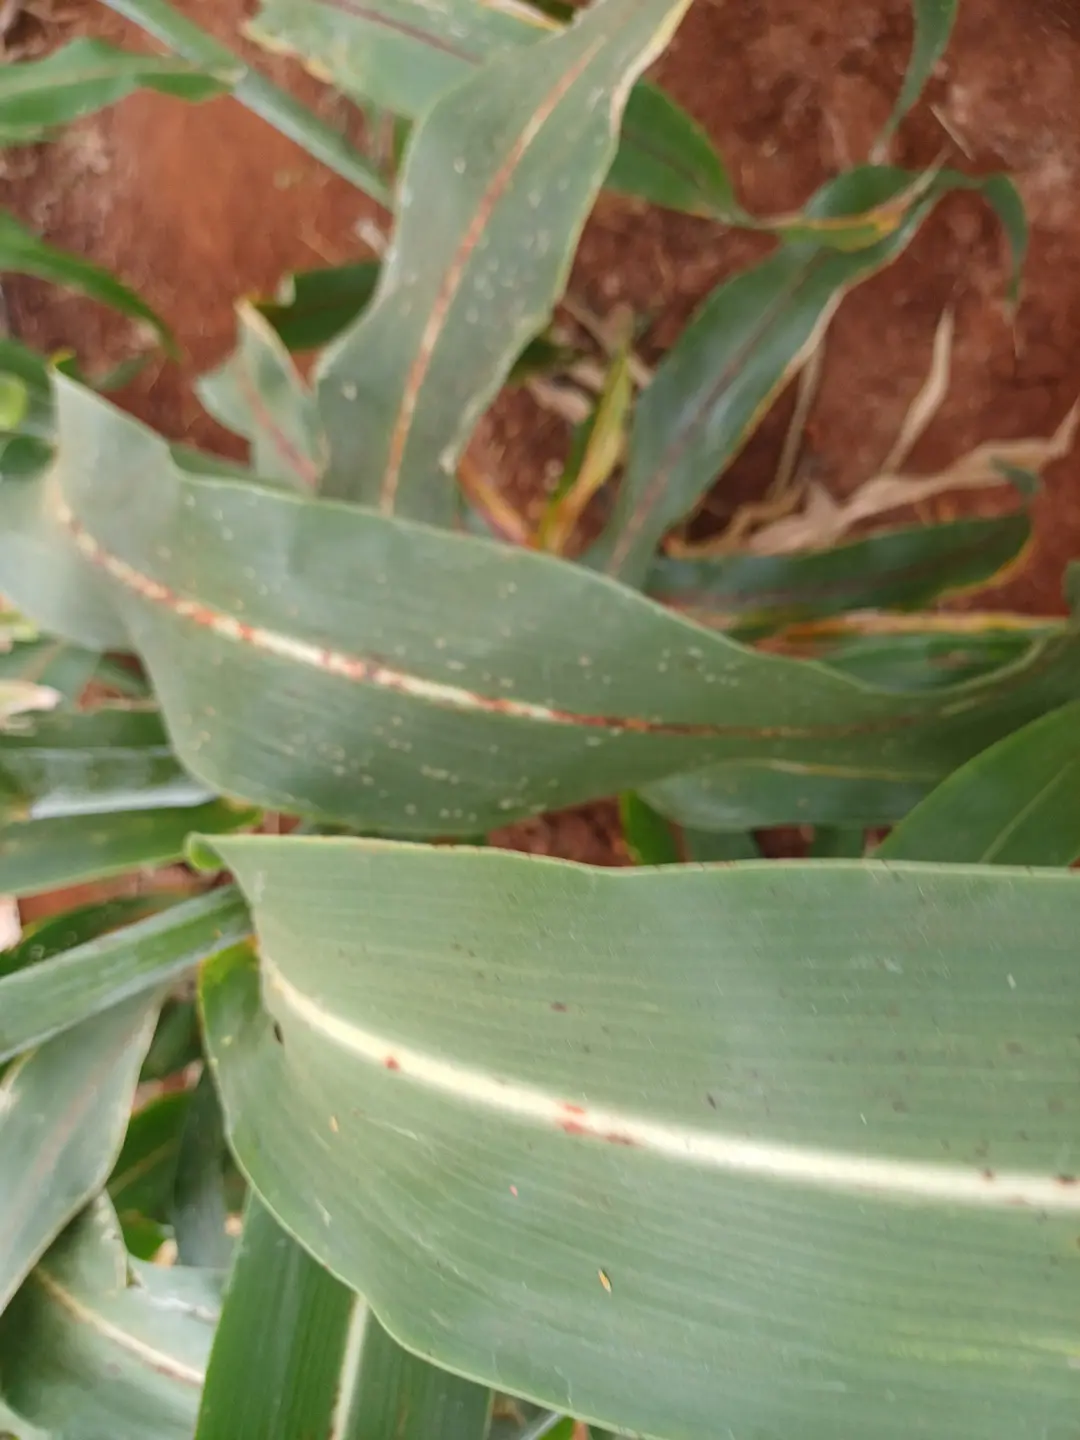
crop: sorghum
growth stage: filling grain
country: Kenya
